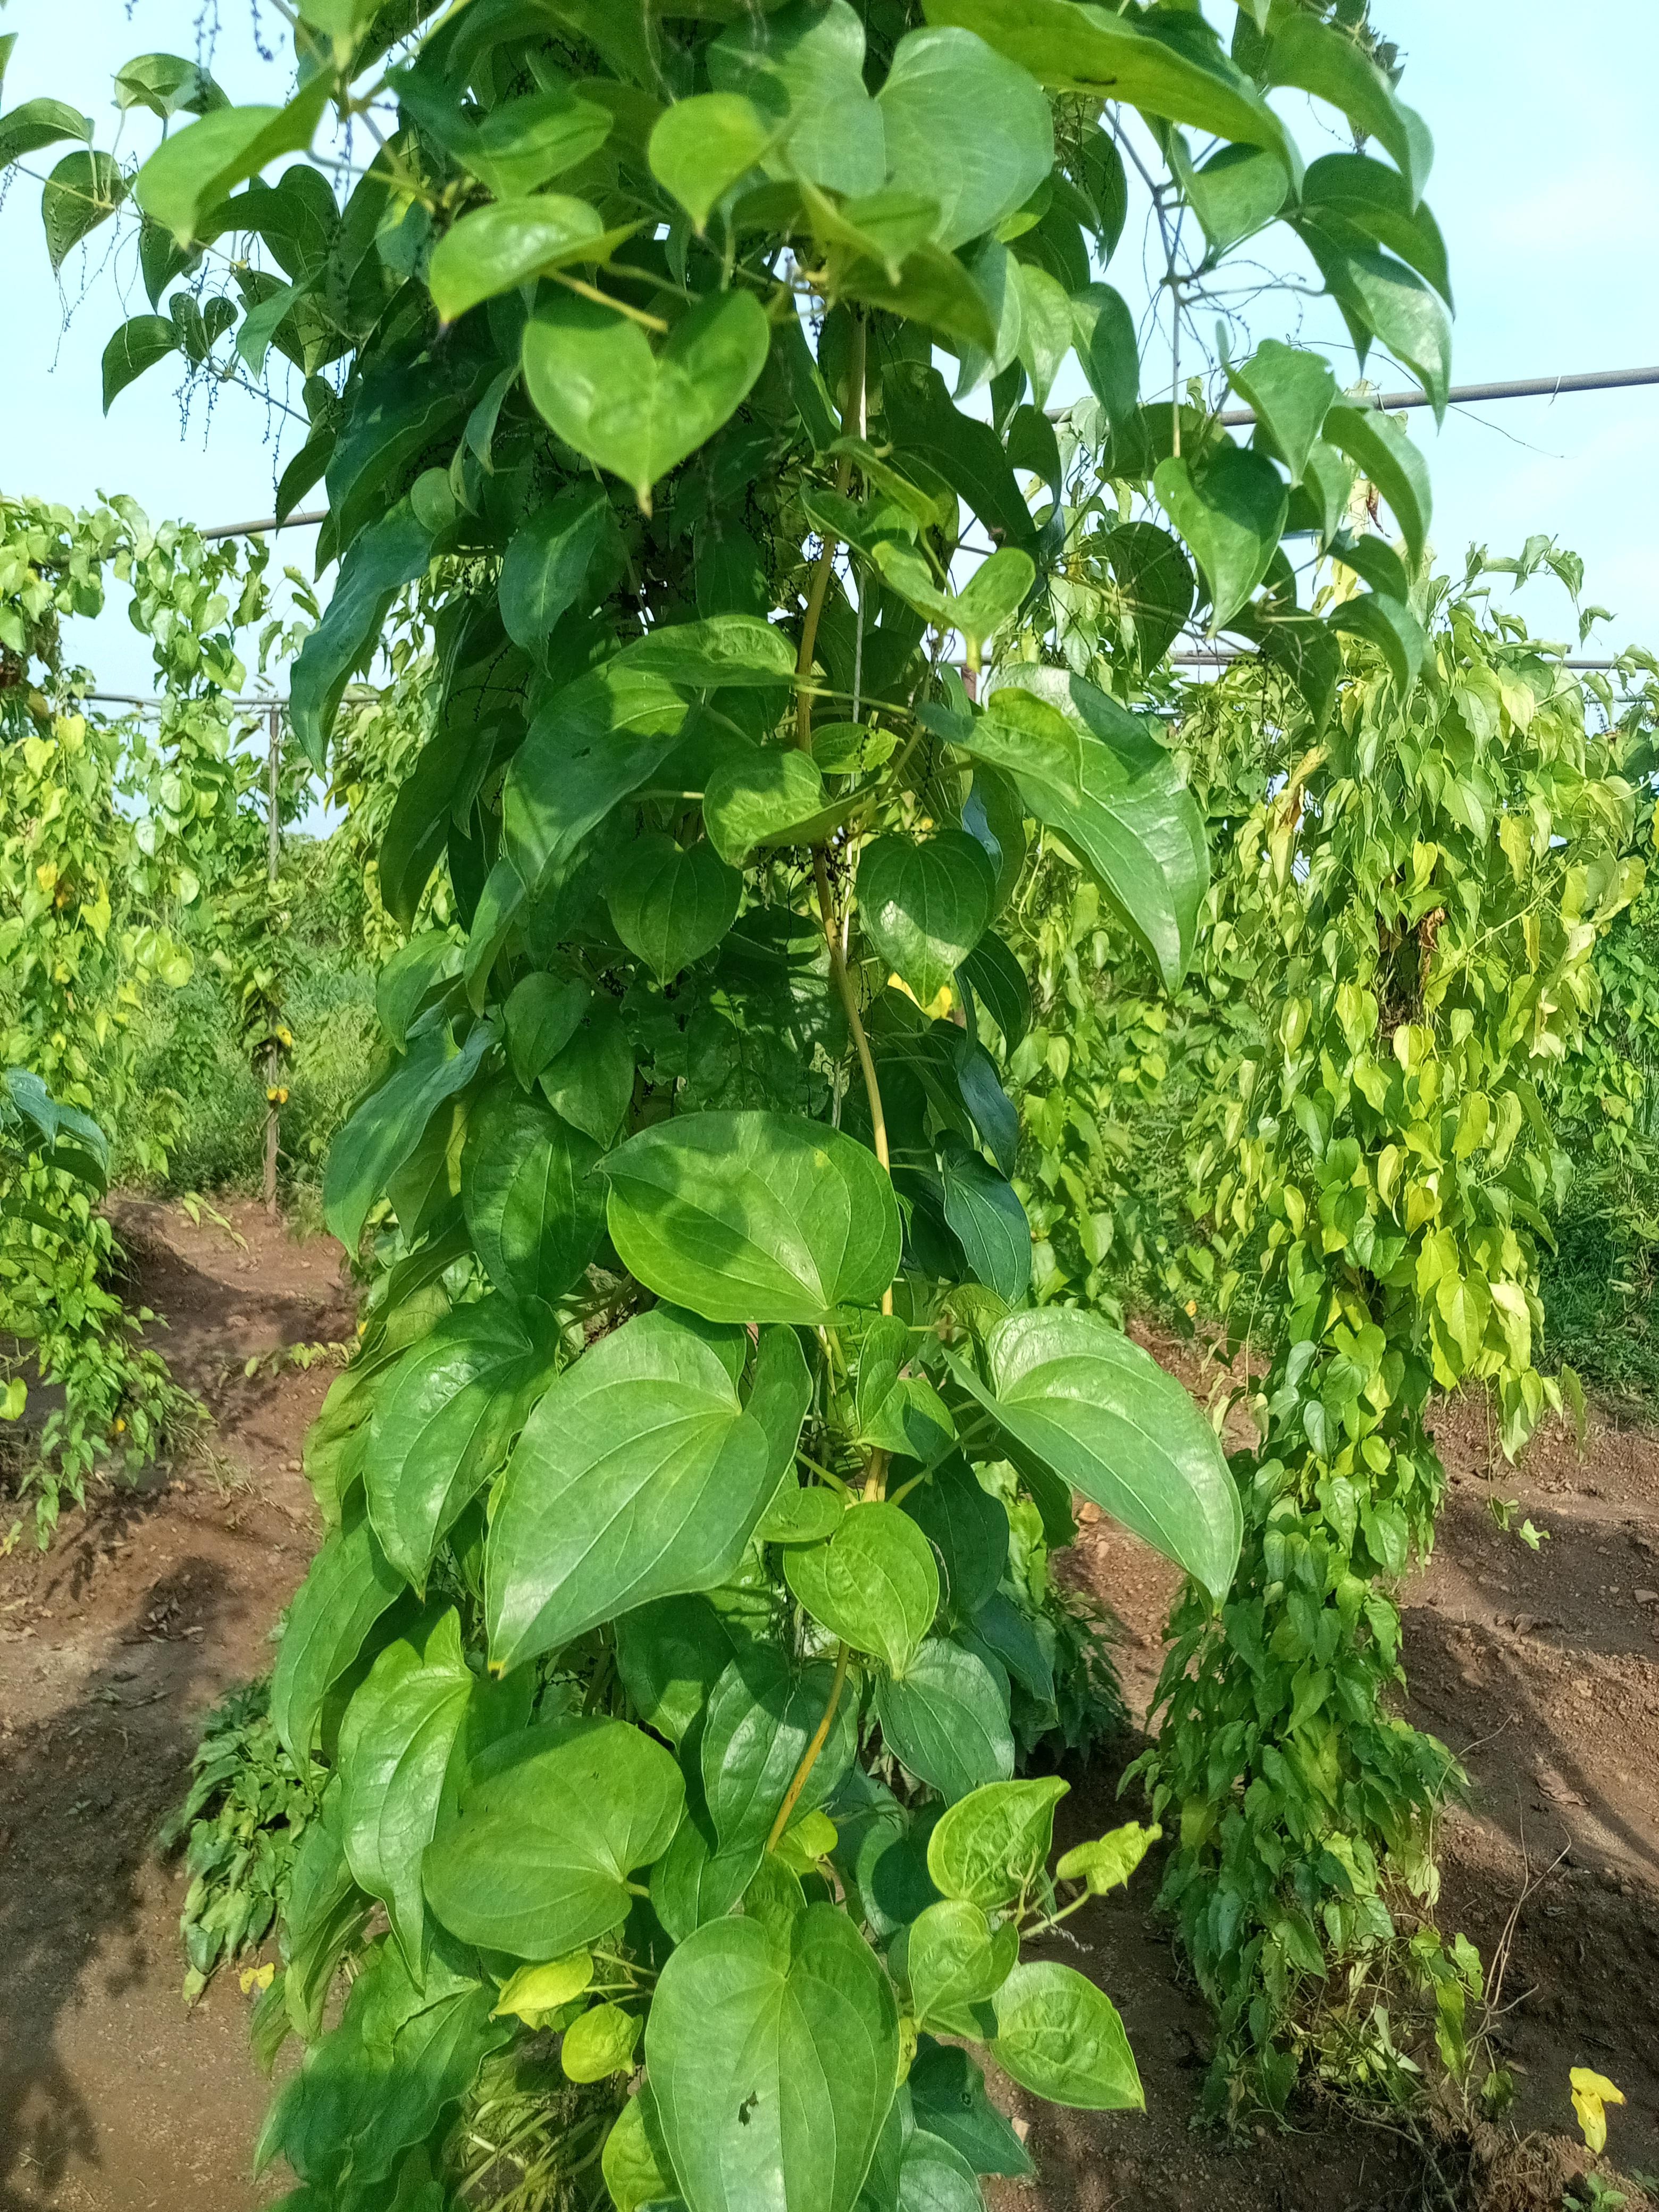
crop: yam
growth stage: maturity
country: Nigeria
